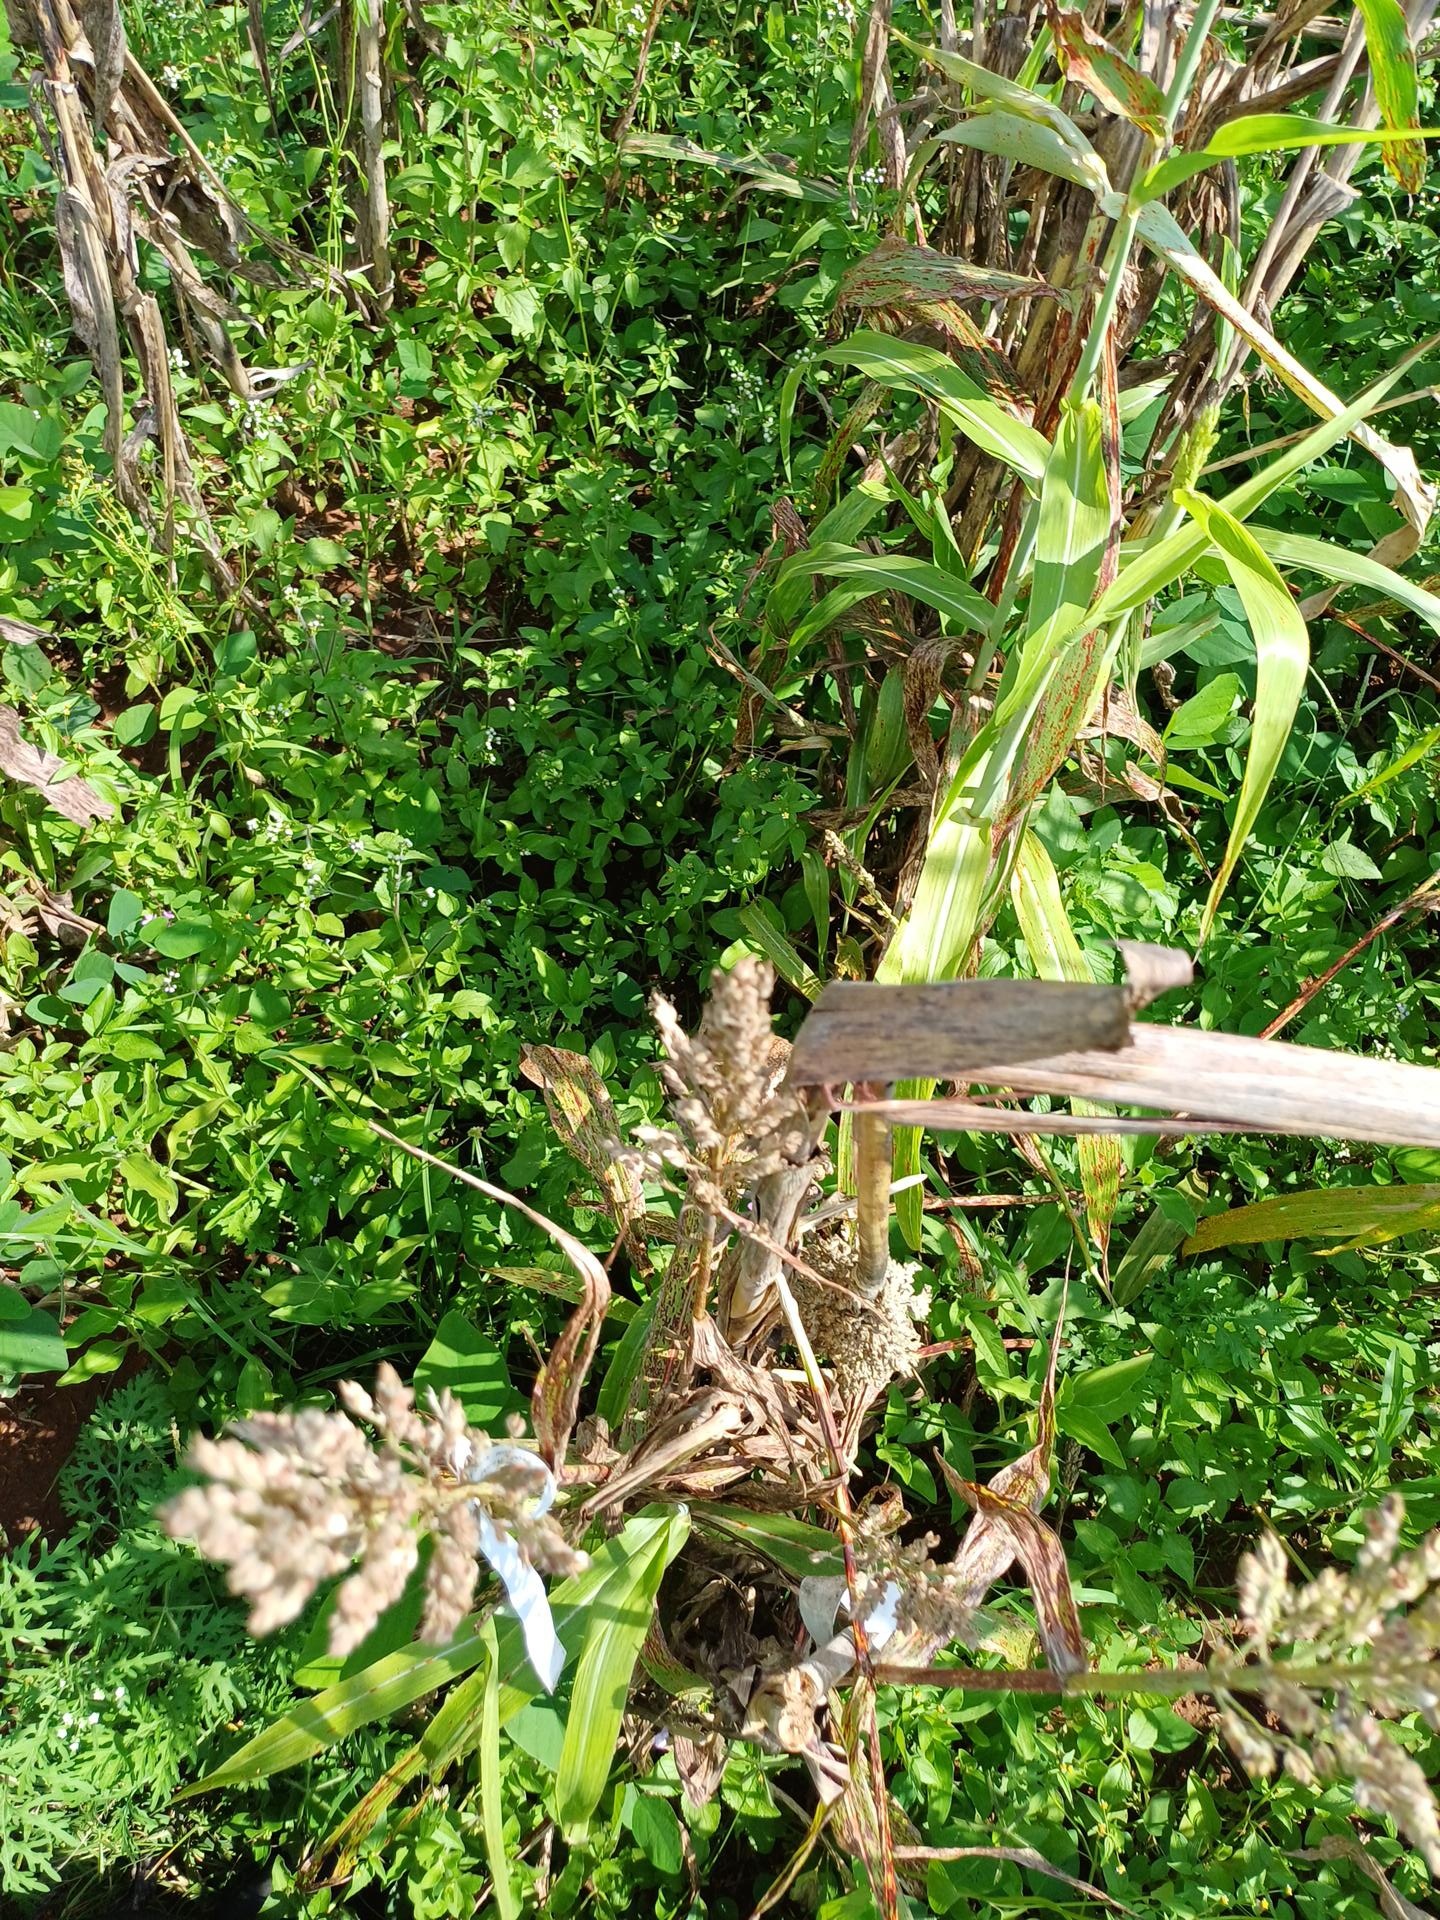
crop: sorghum
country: Kenya
